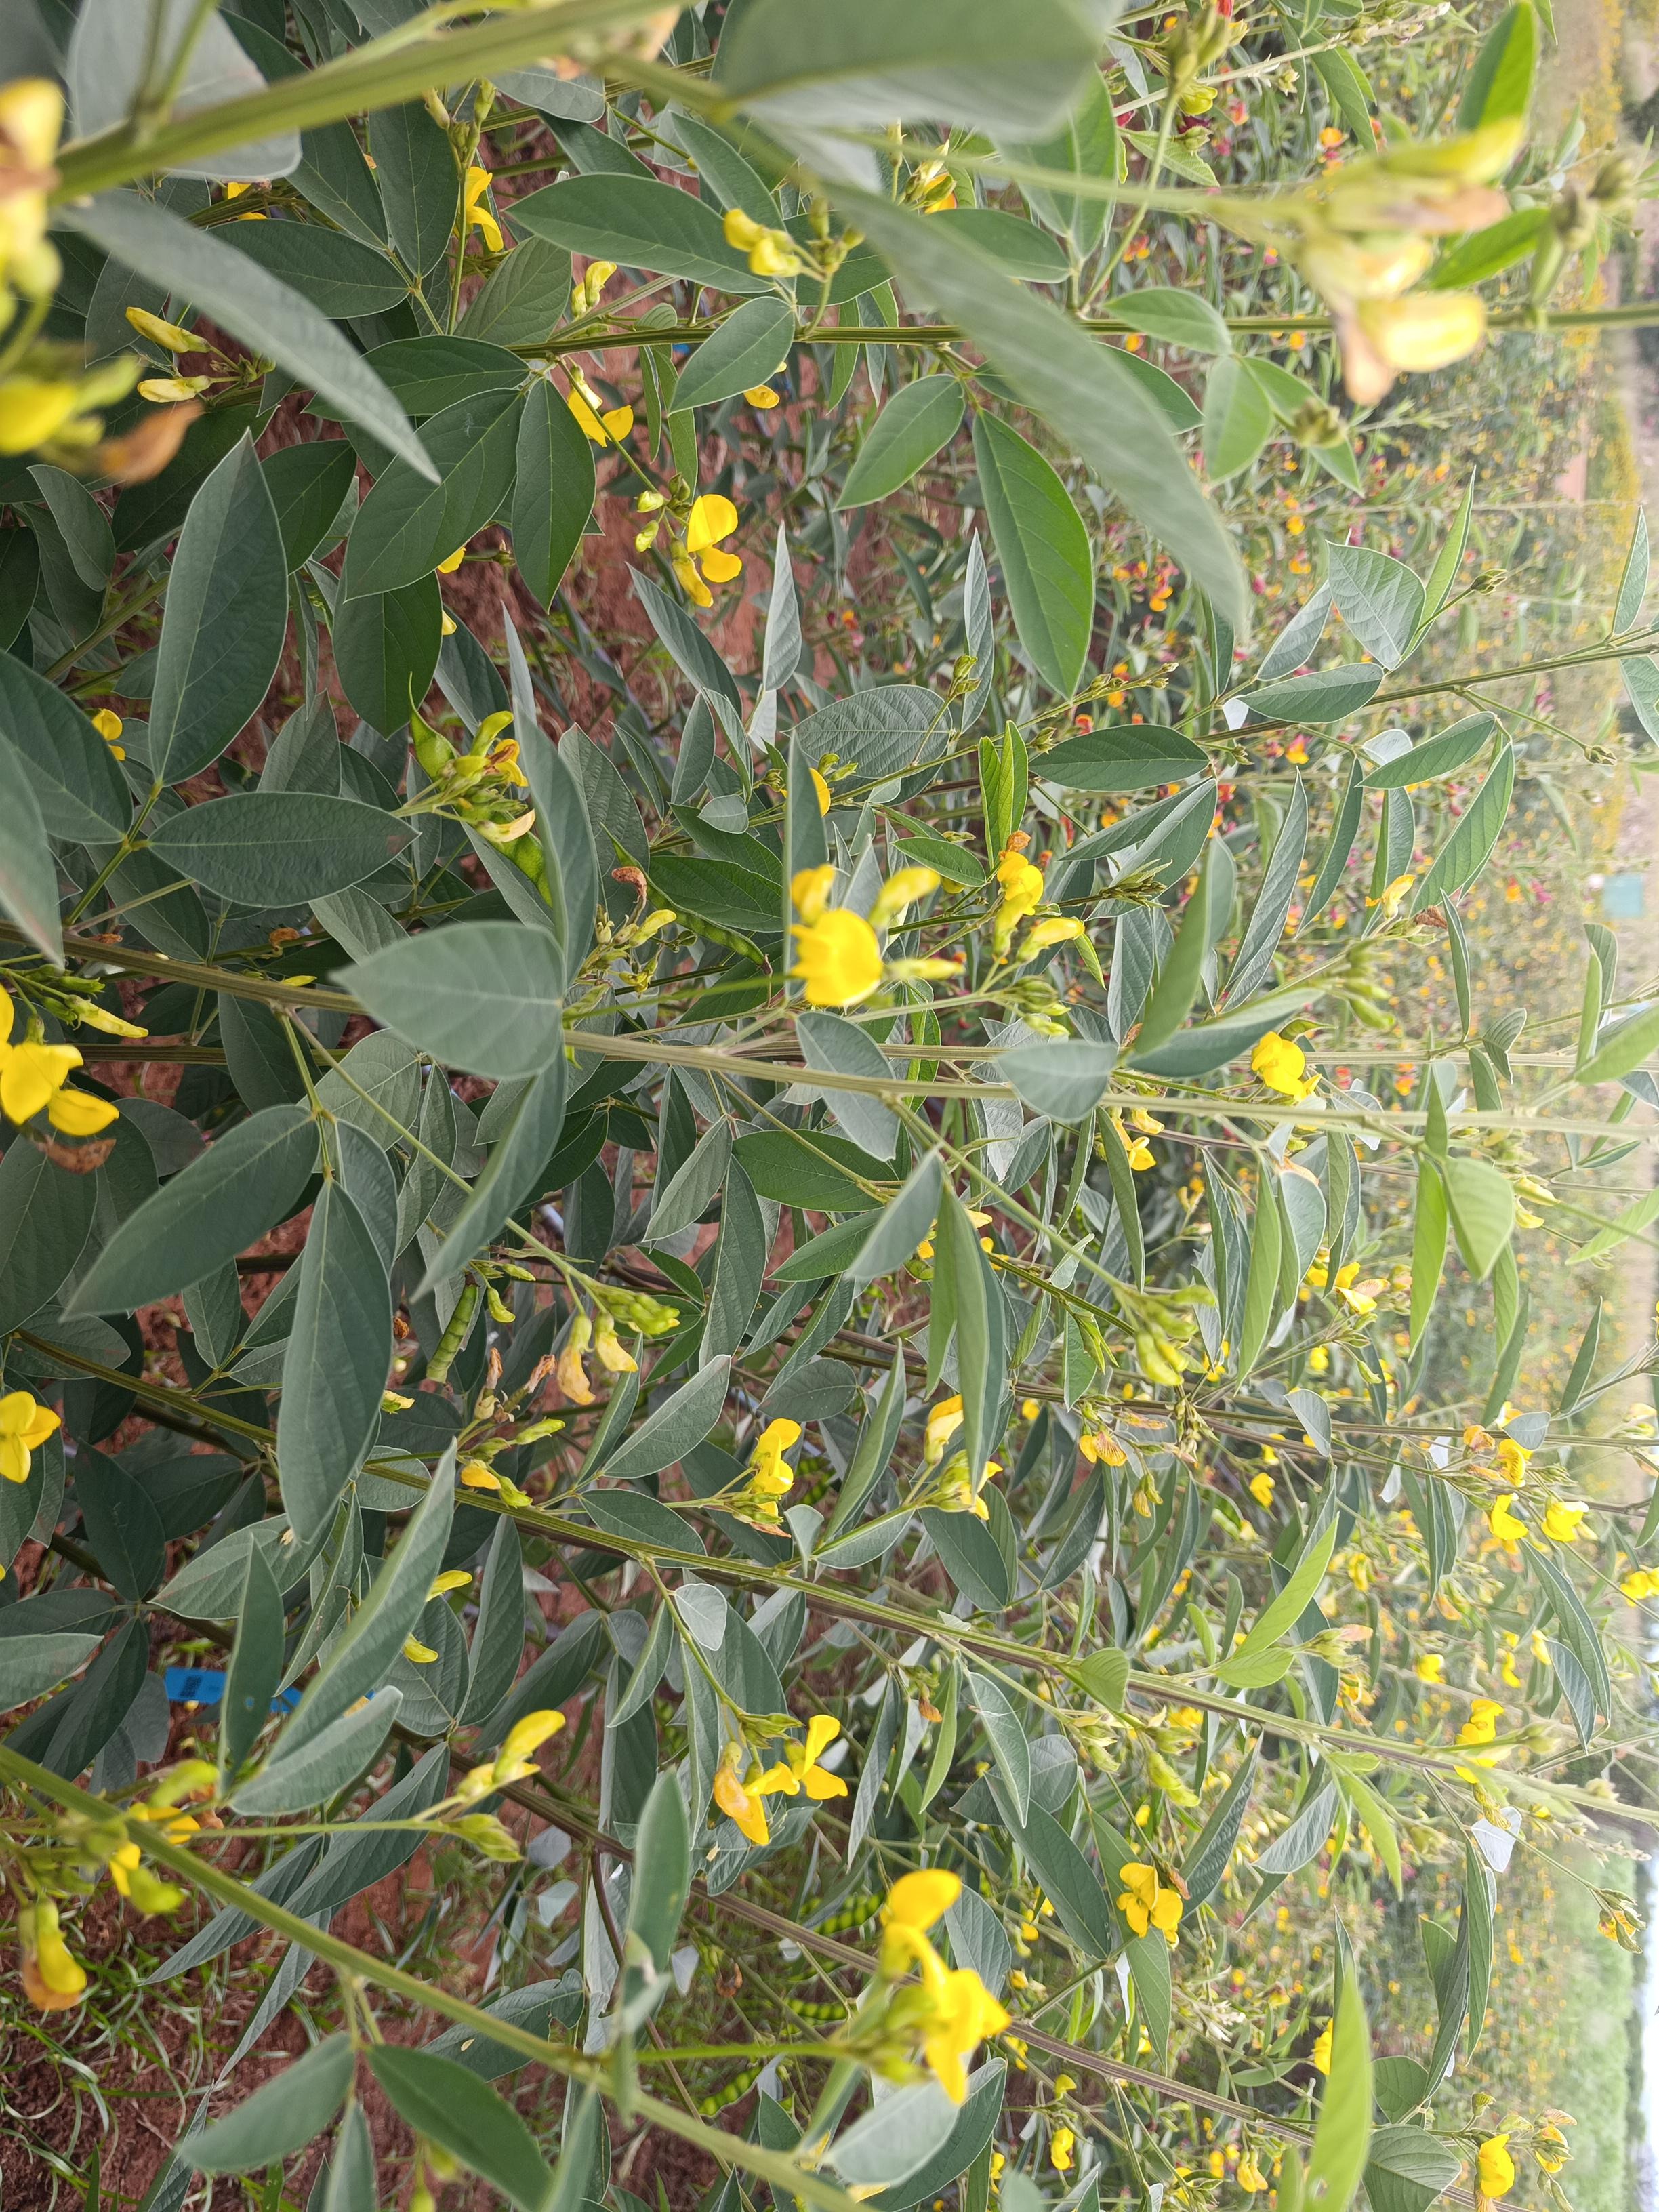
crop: pigeonpea
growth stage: development pod
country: Kenya
